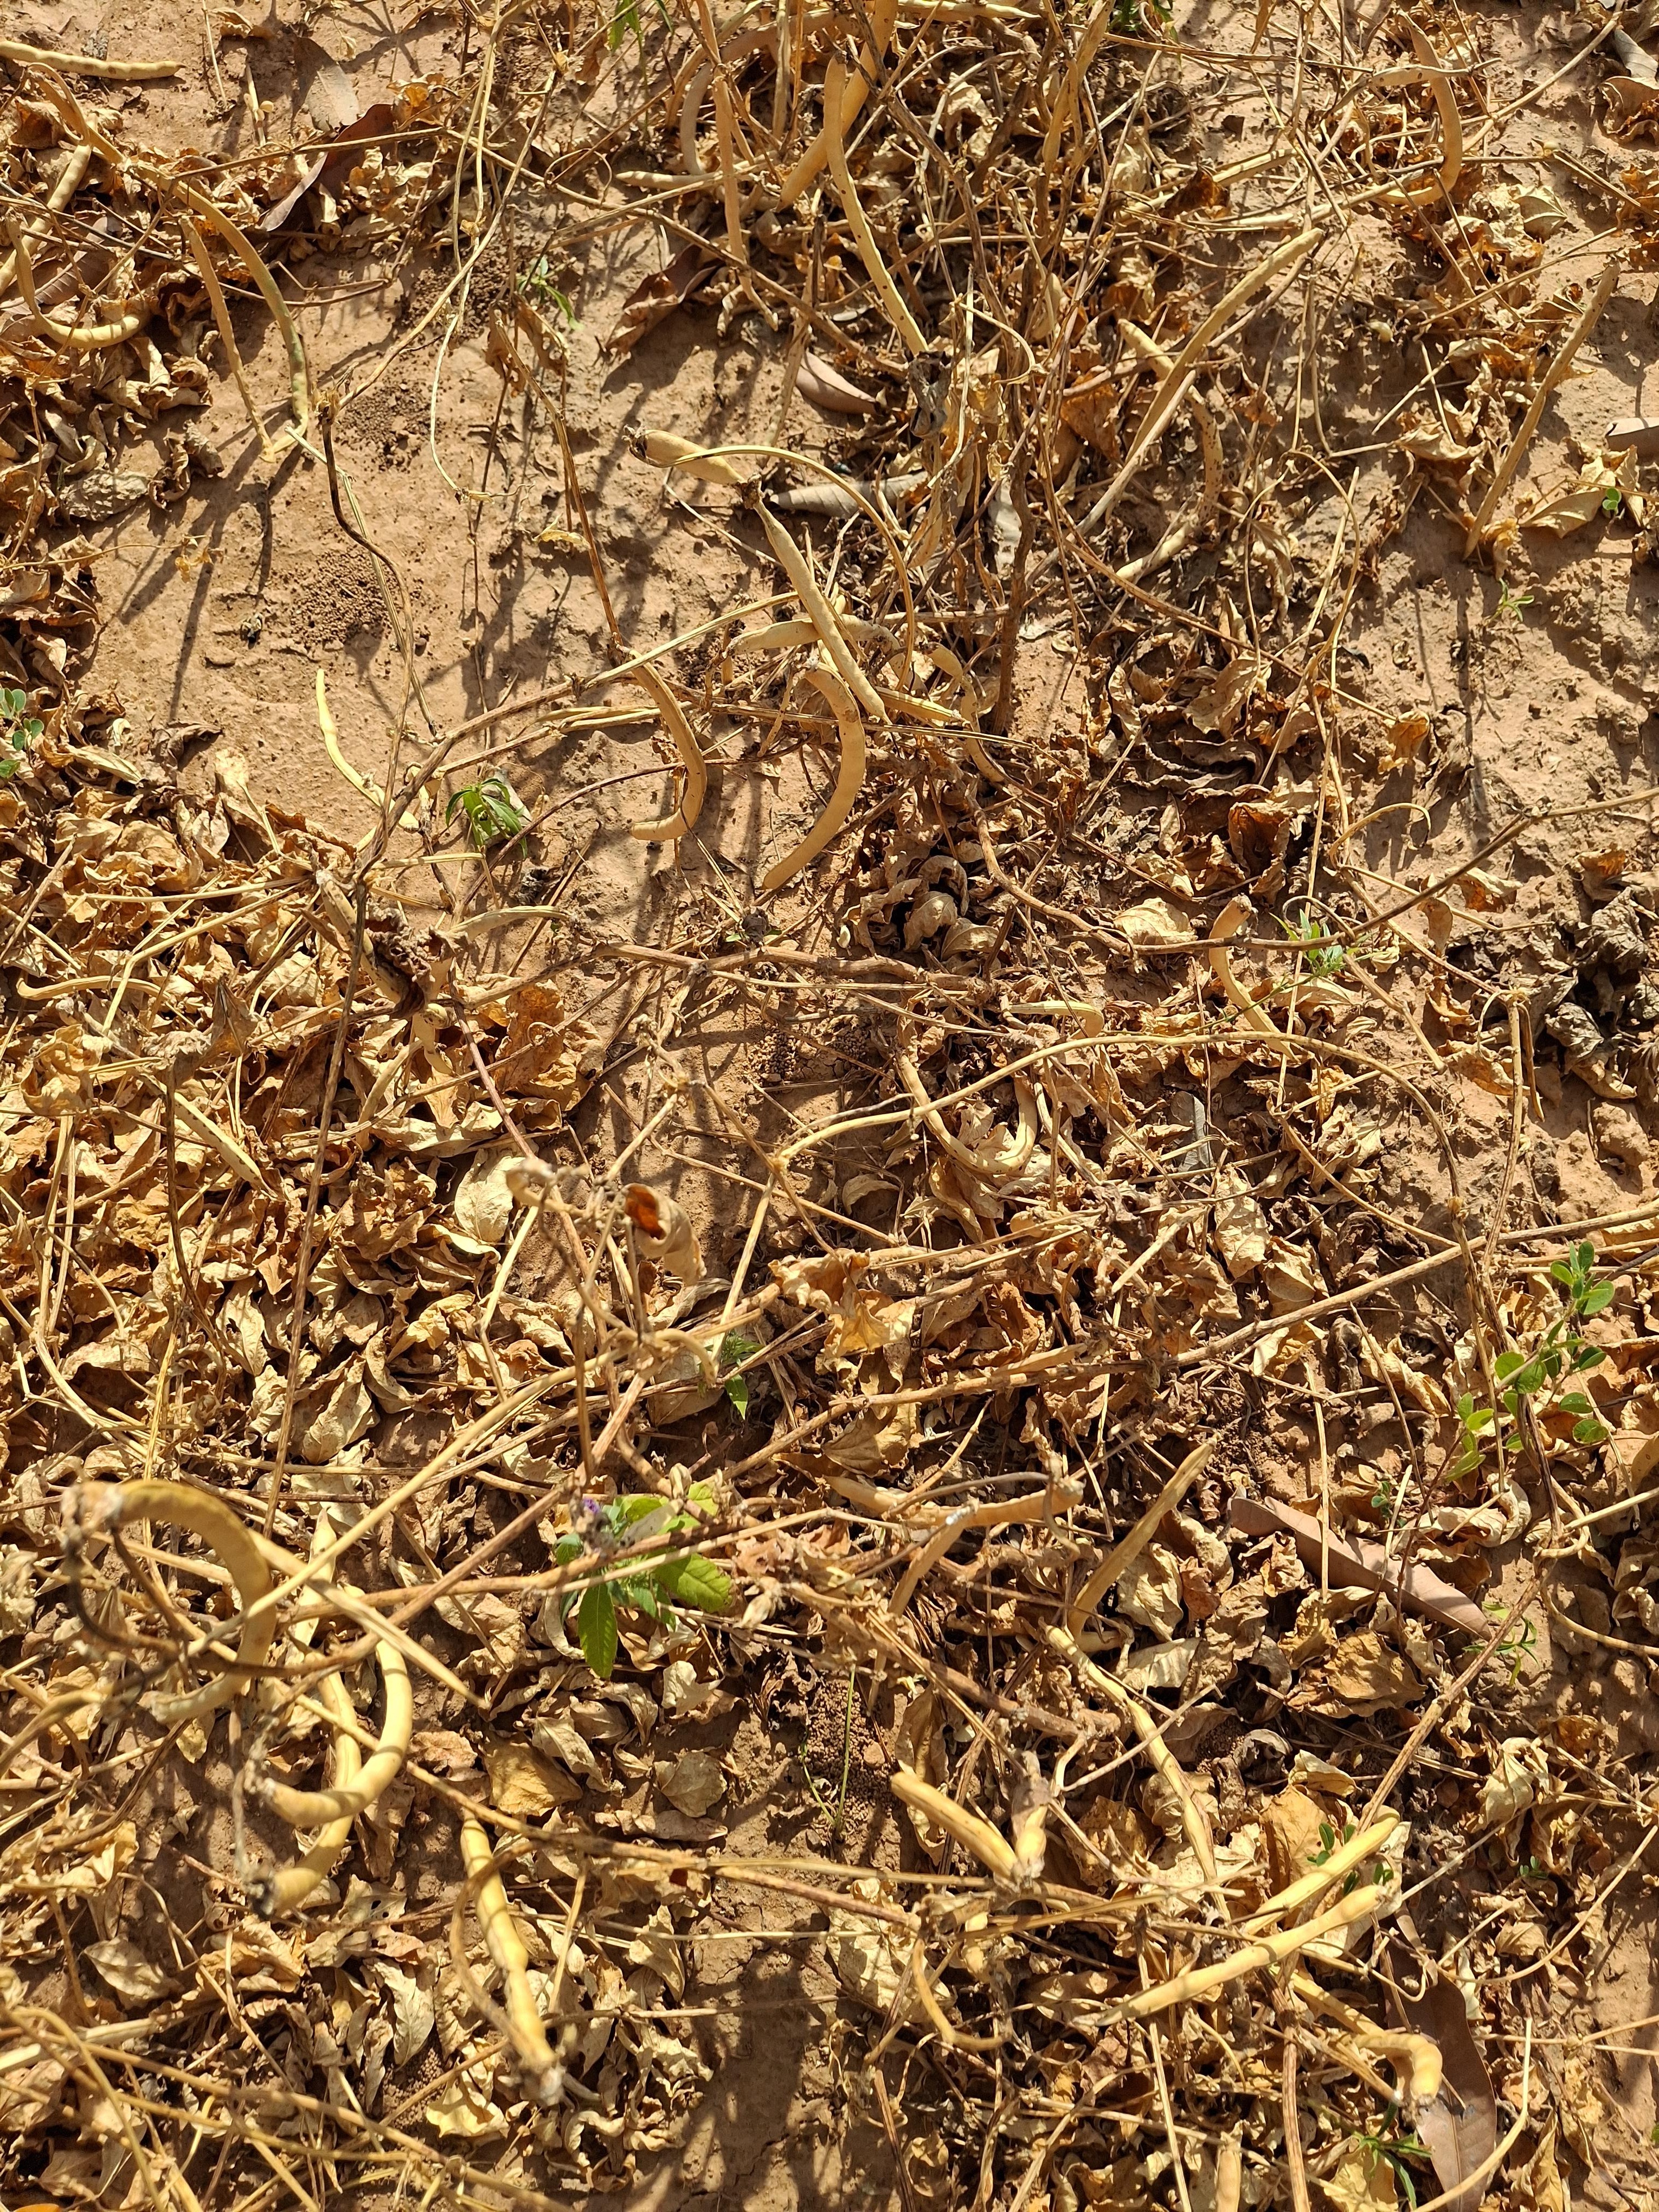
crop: cowpea
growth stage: maturity
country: Nigeria
